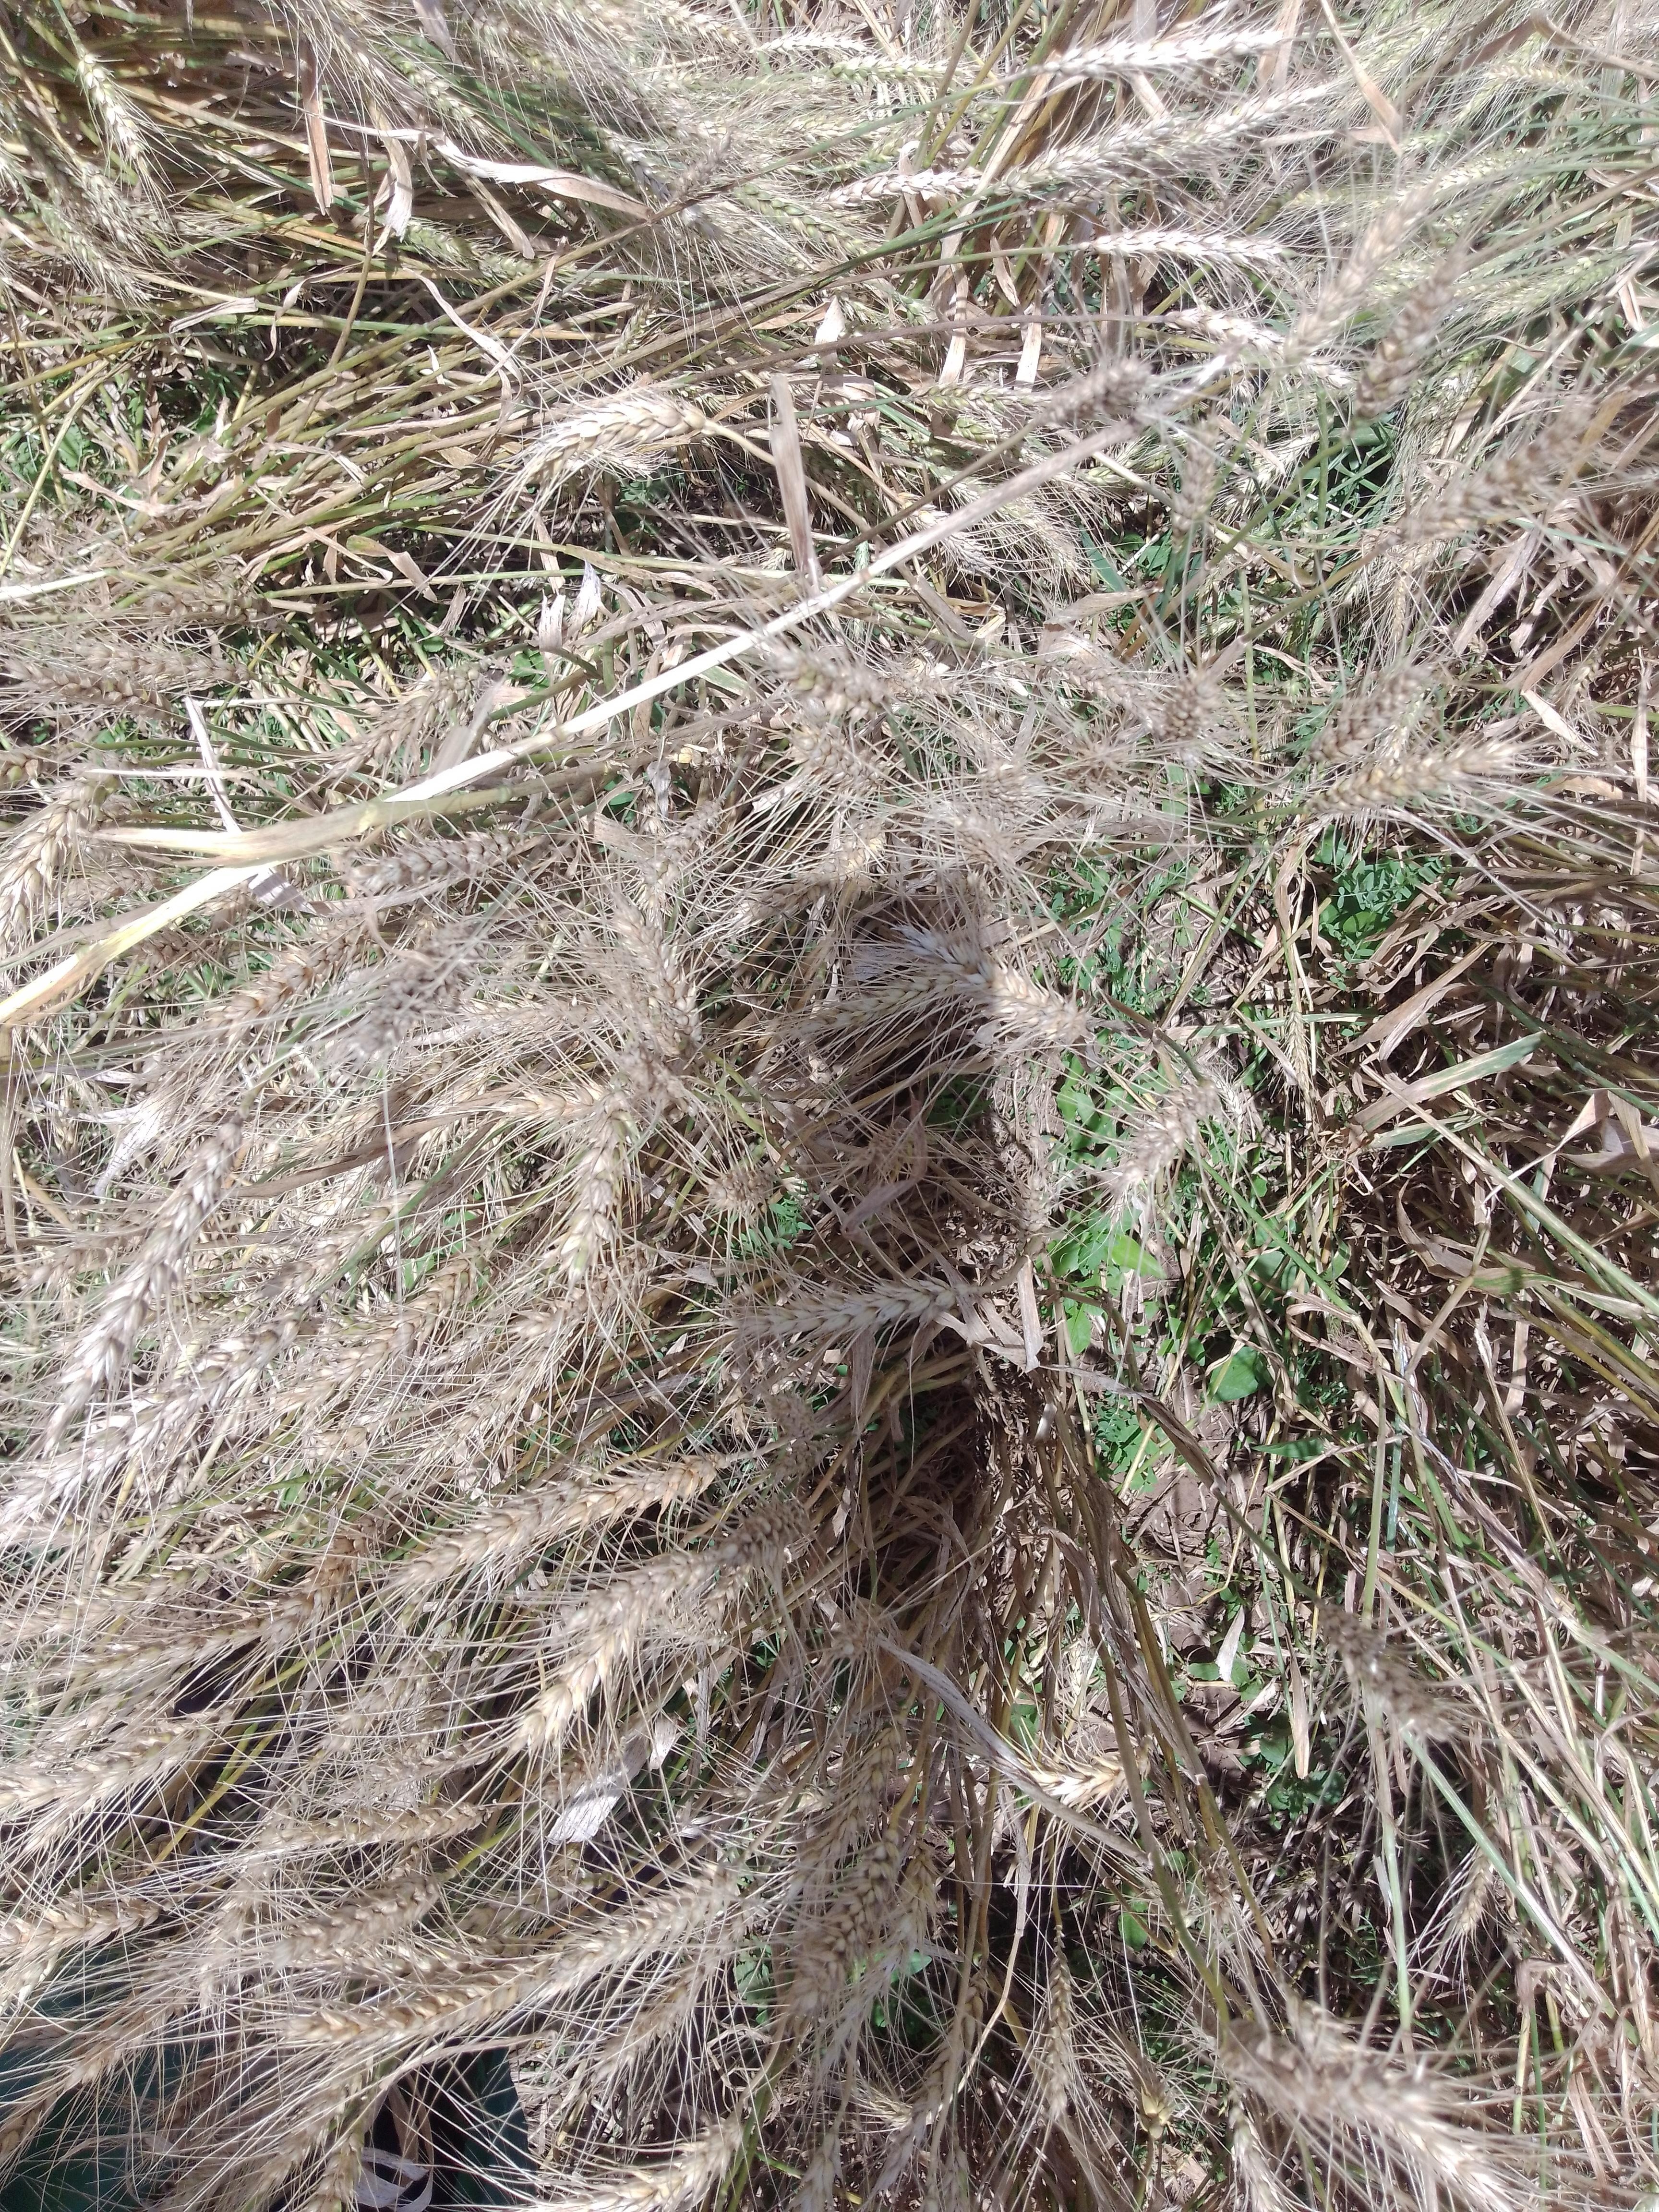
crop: wheat
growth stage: maturity
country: Kenya
